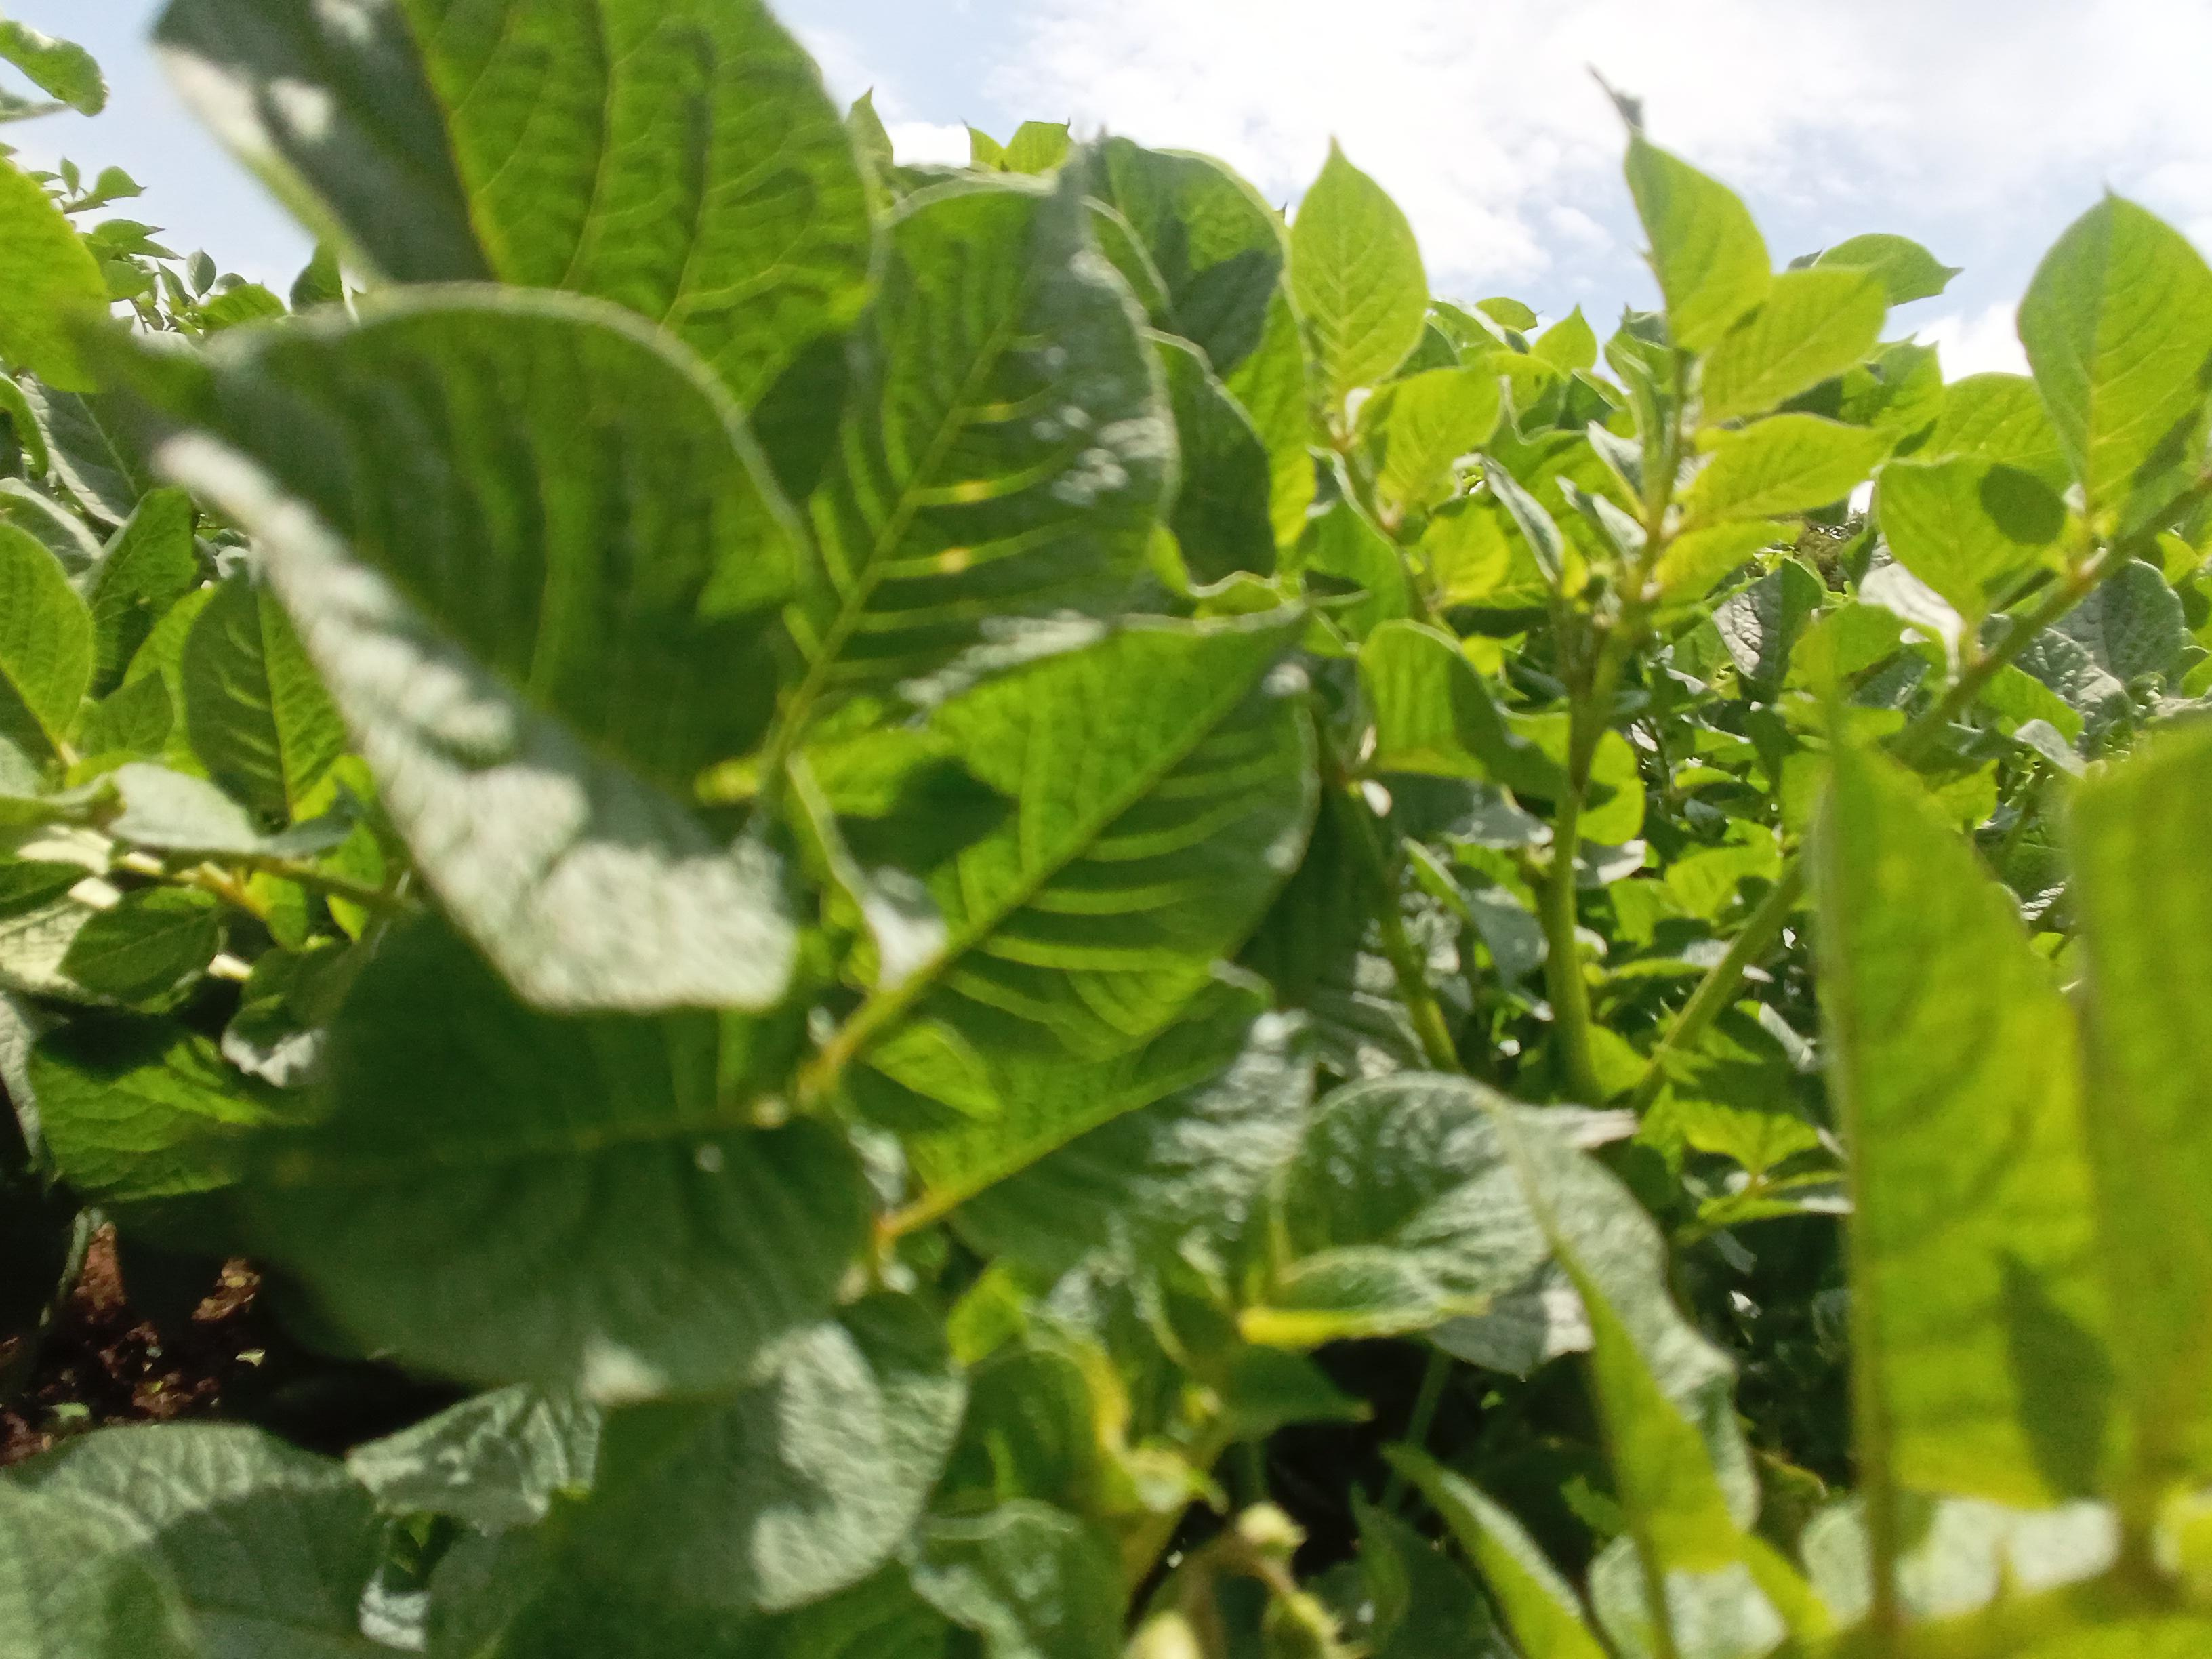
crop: potato
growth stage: flowering
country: Kenya
